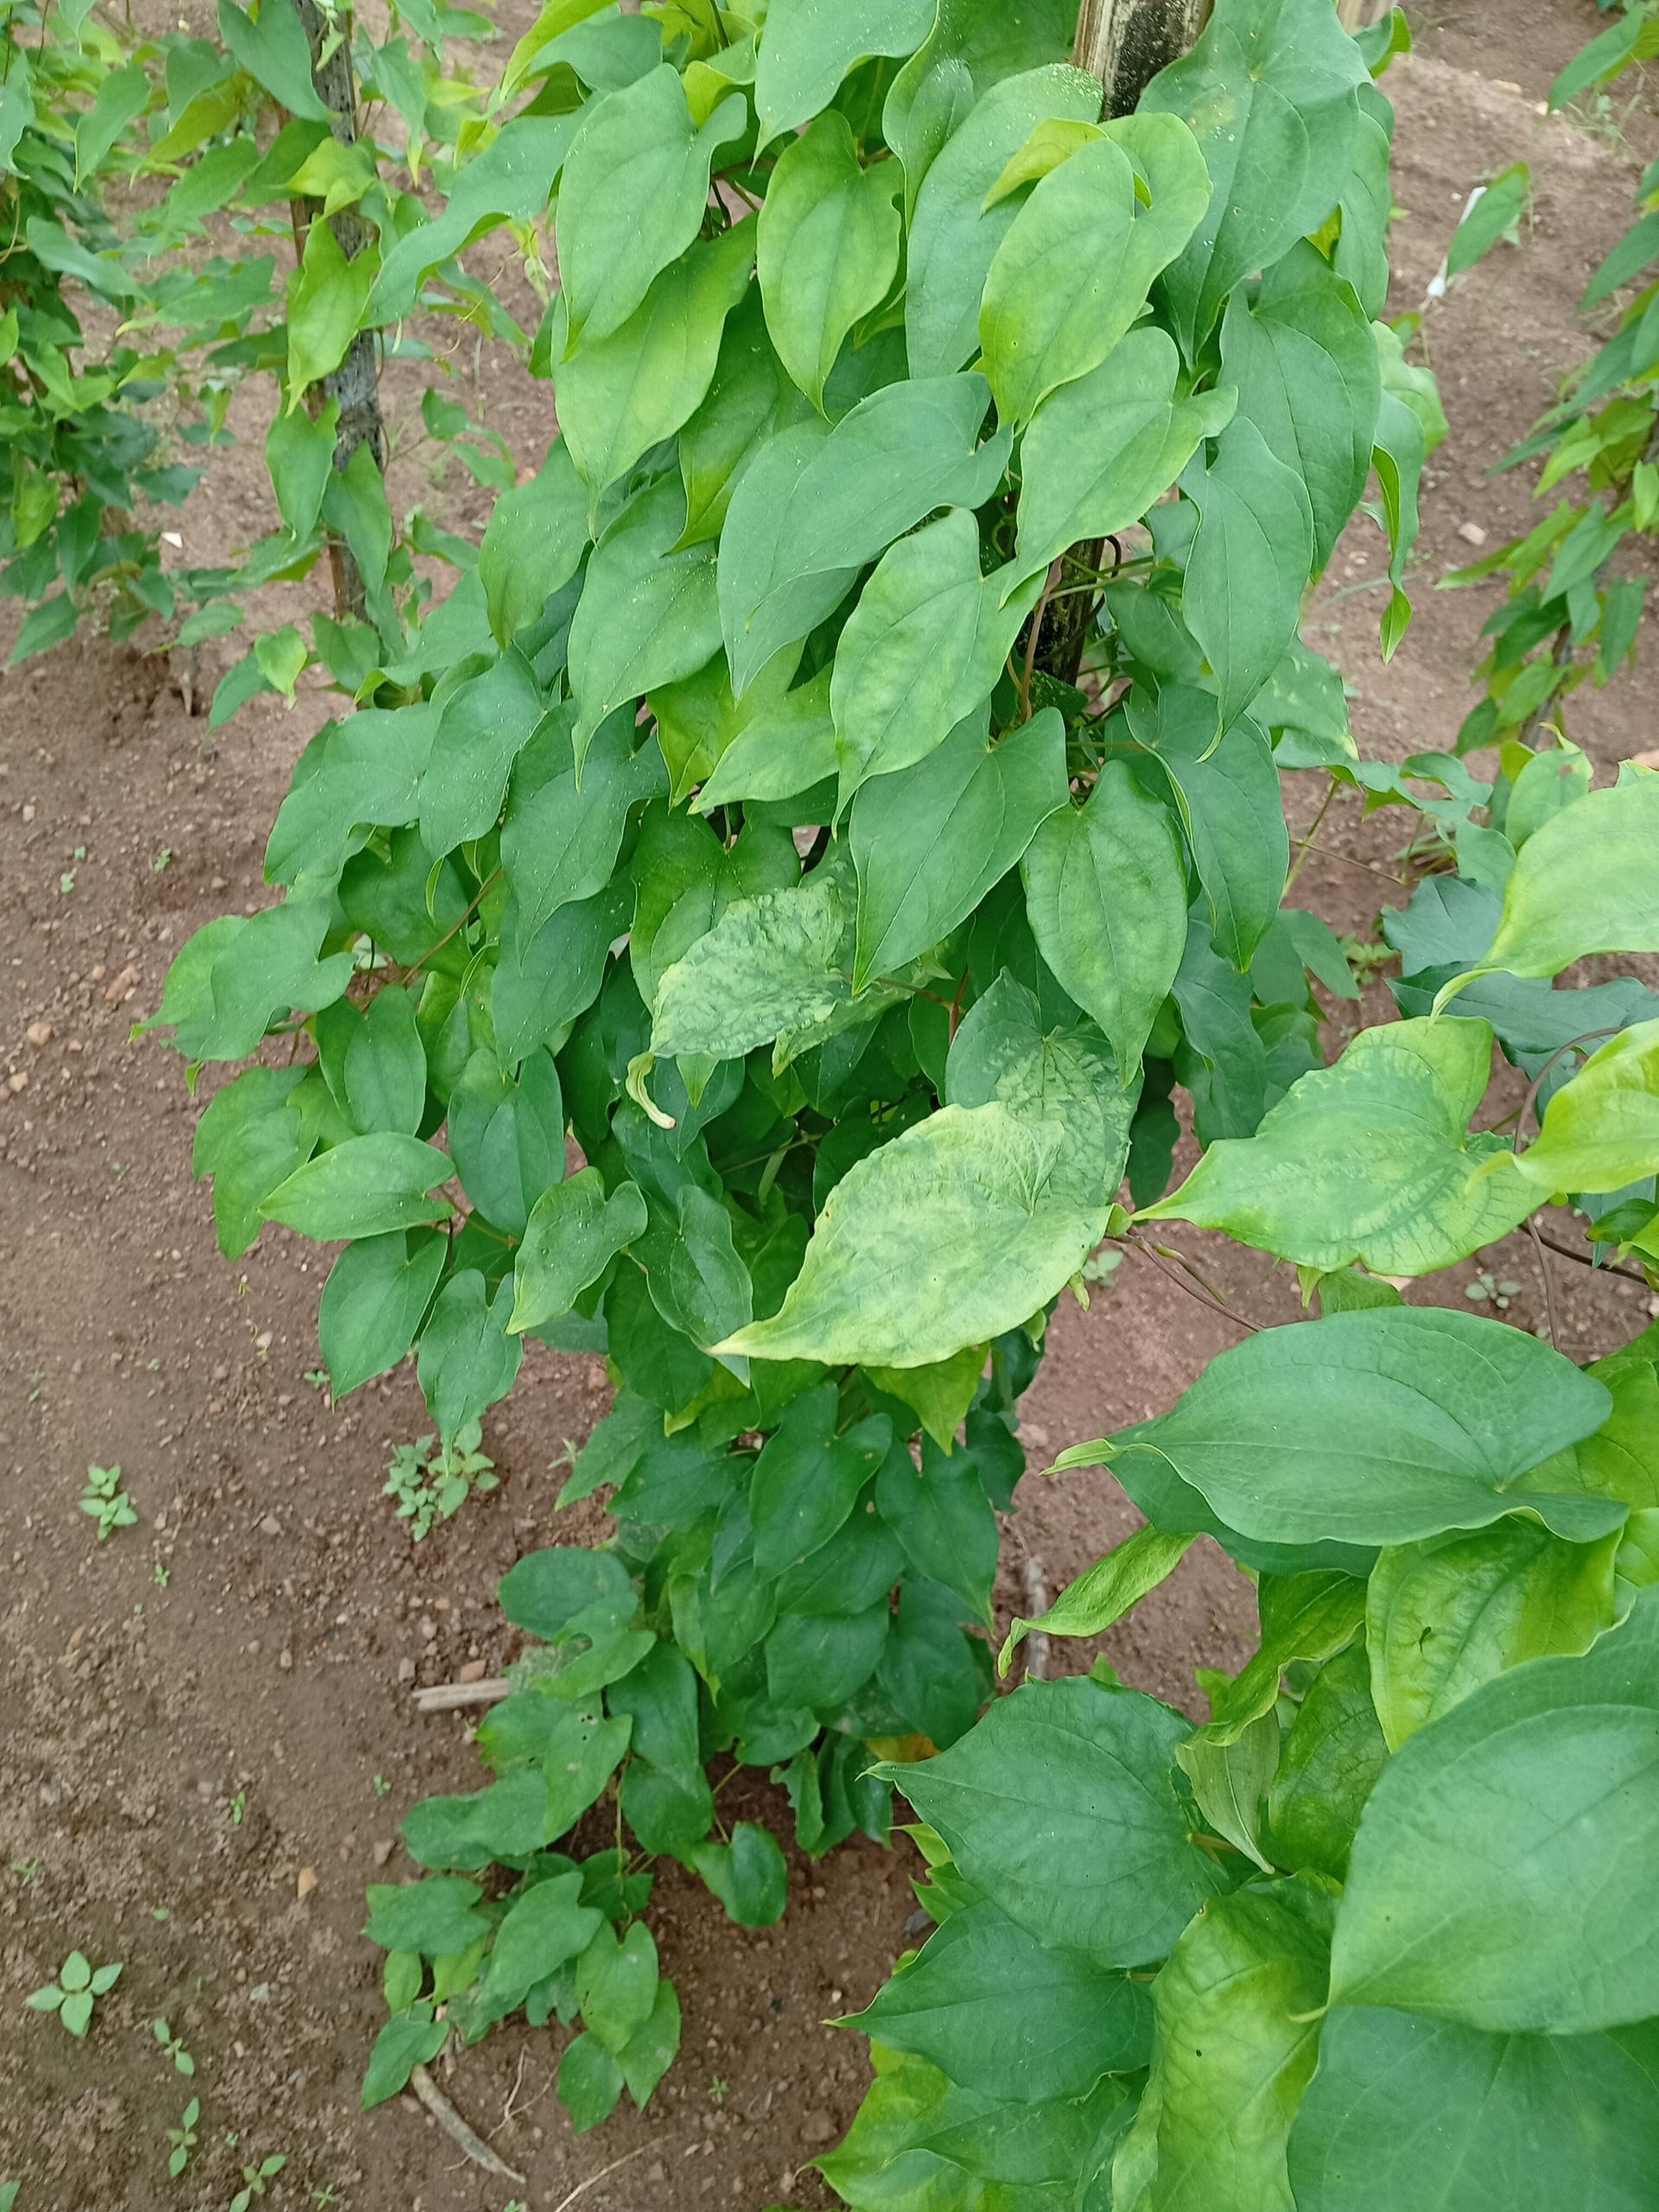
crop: yam
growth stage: vegetative
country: Nigeria
